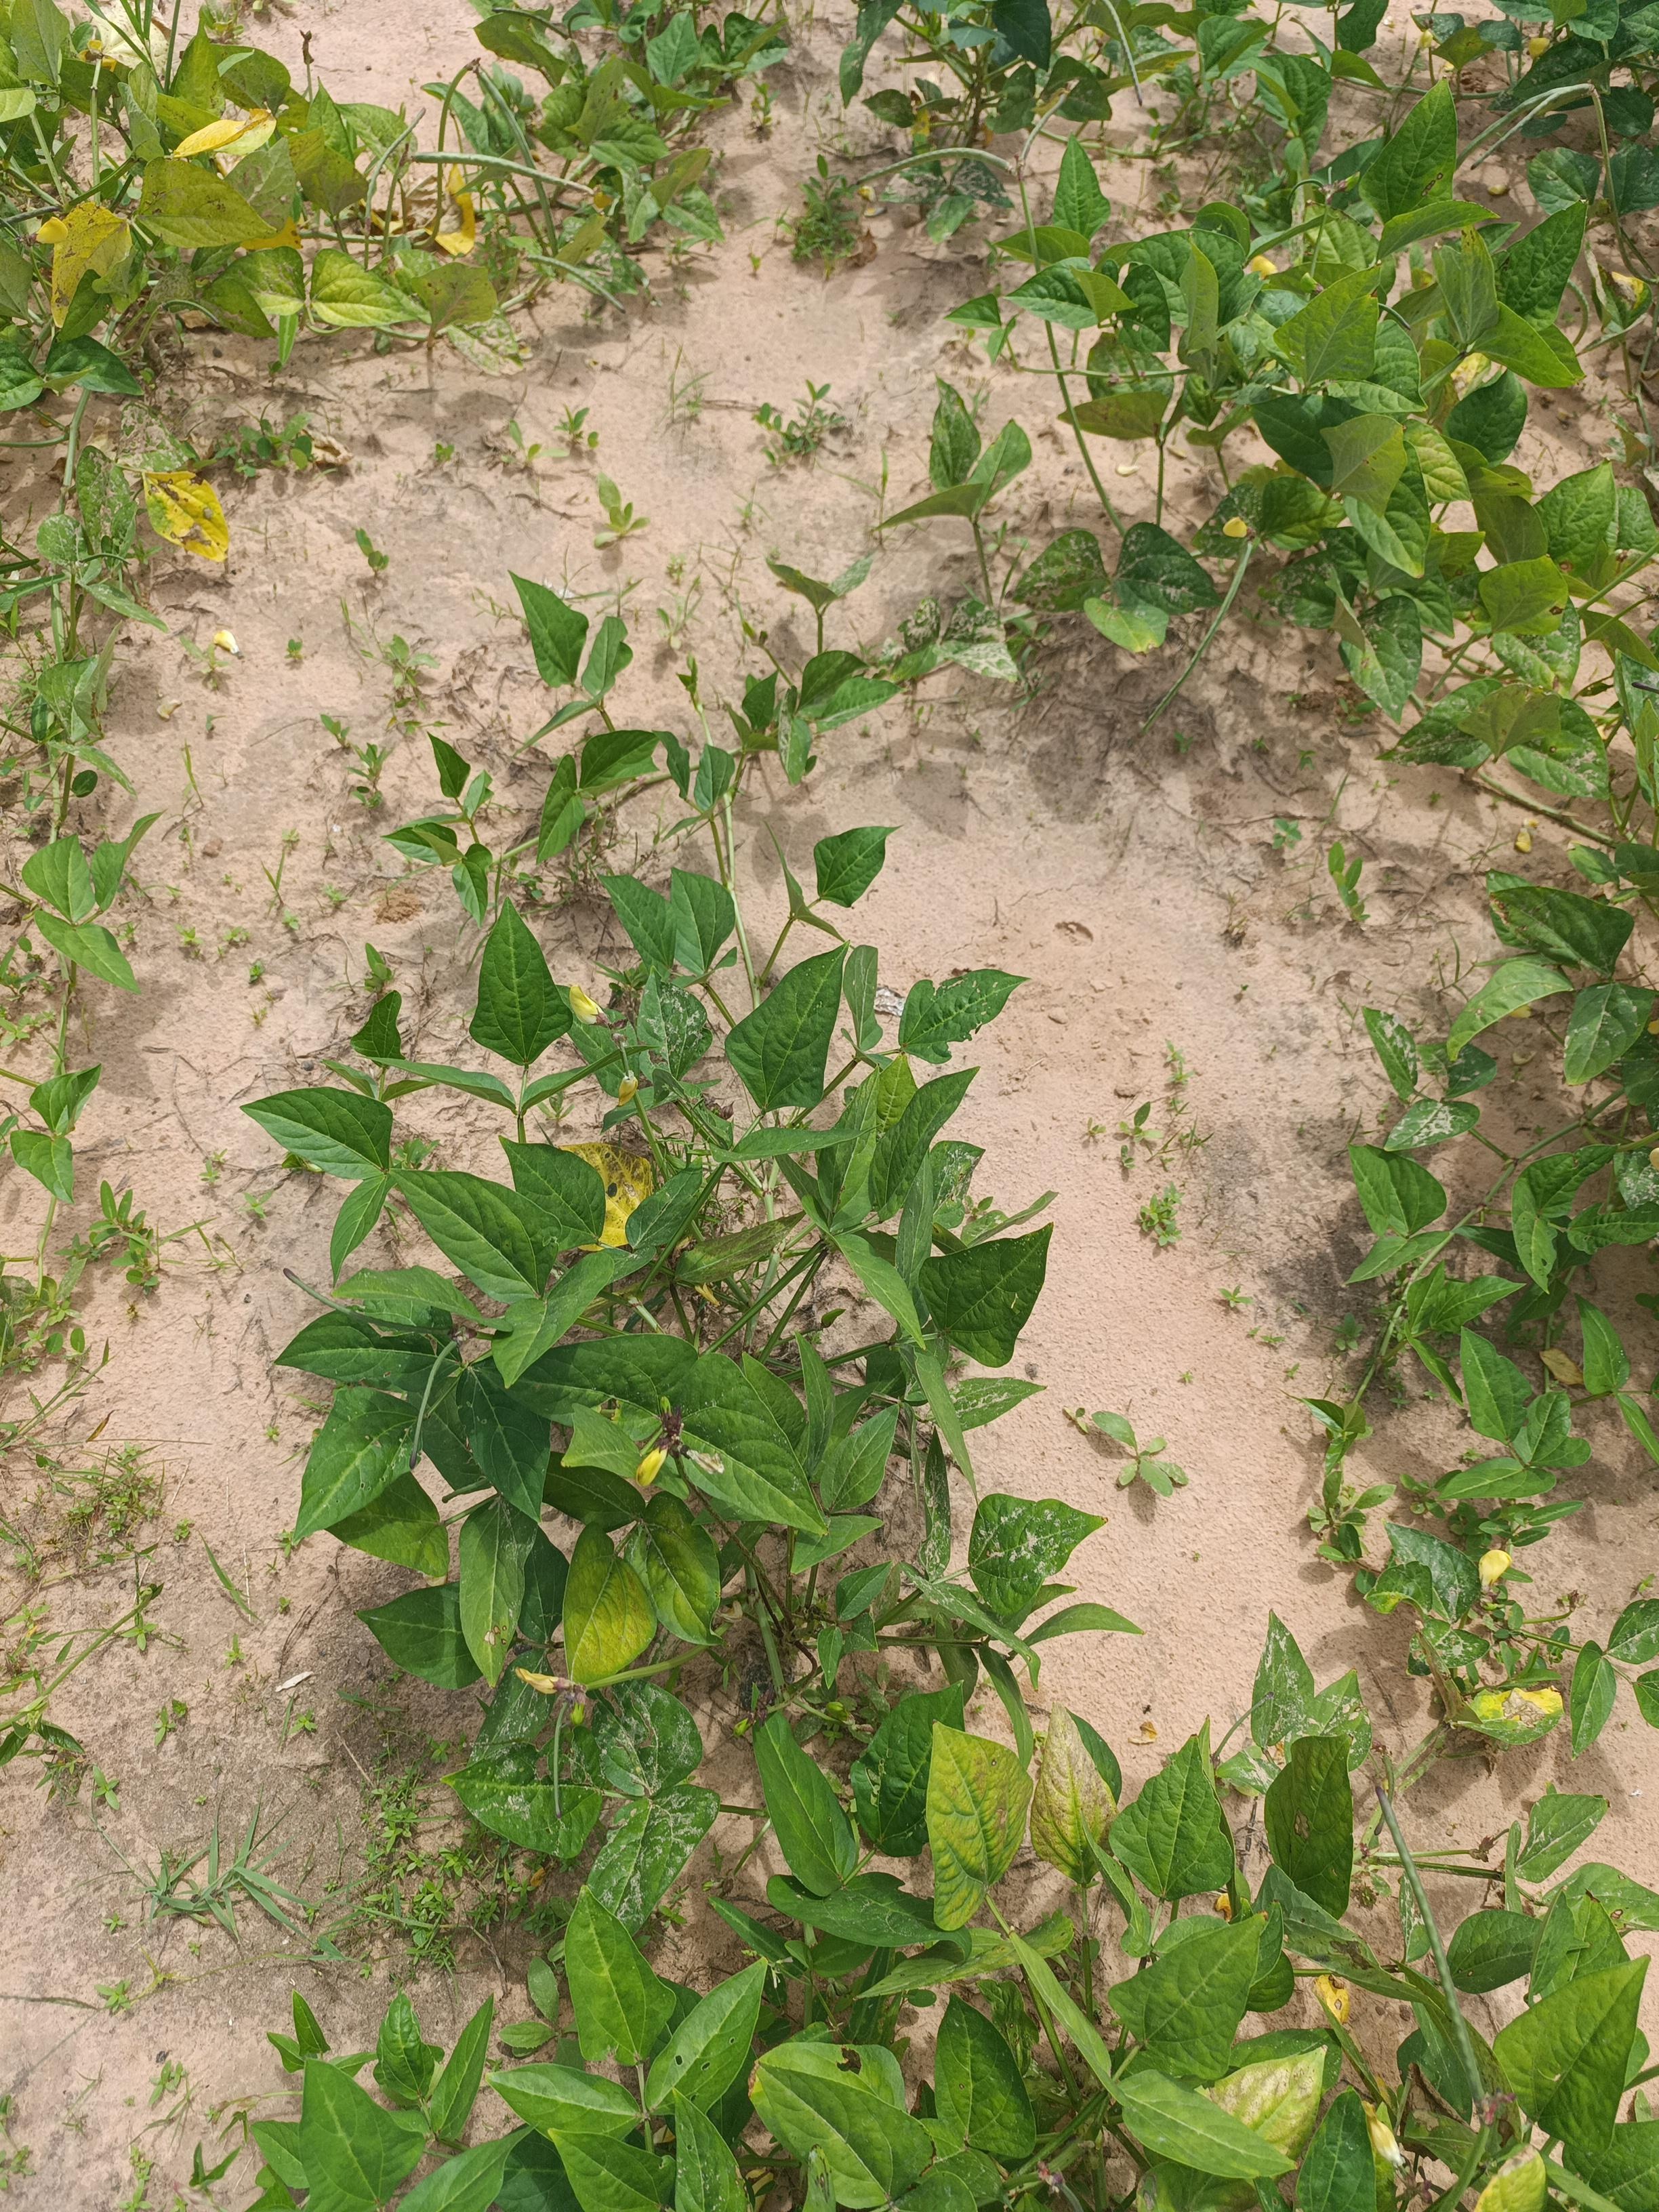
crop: cowpea
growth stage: development pod
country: Nigeria
